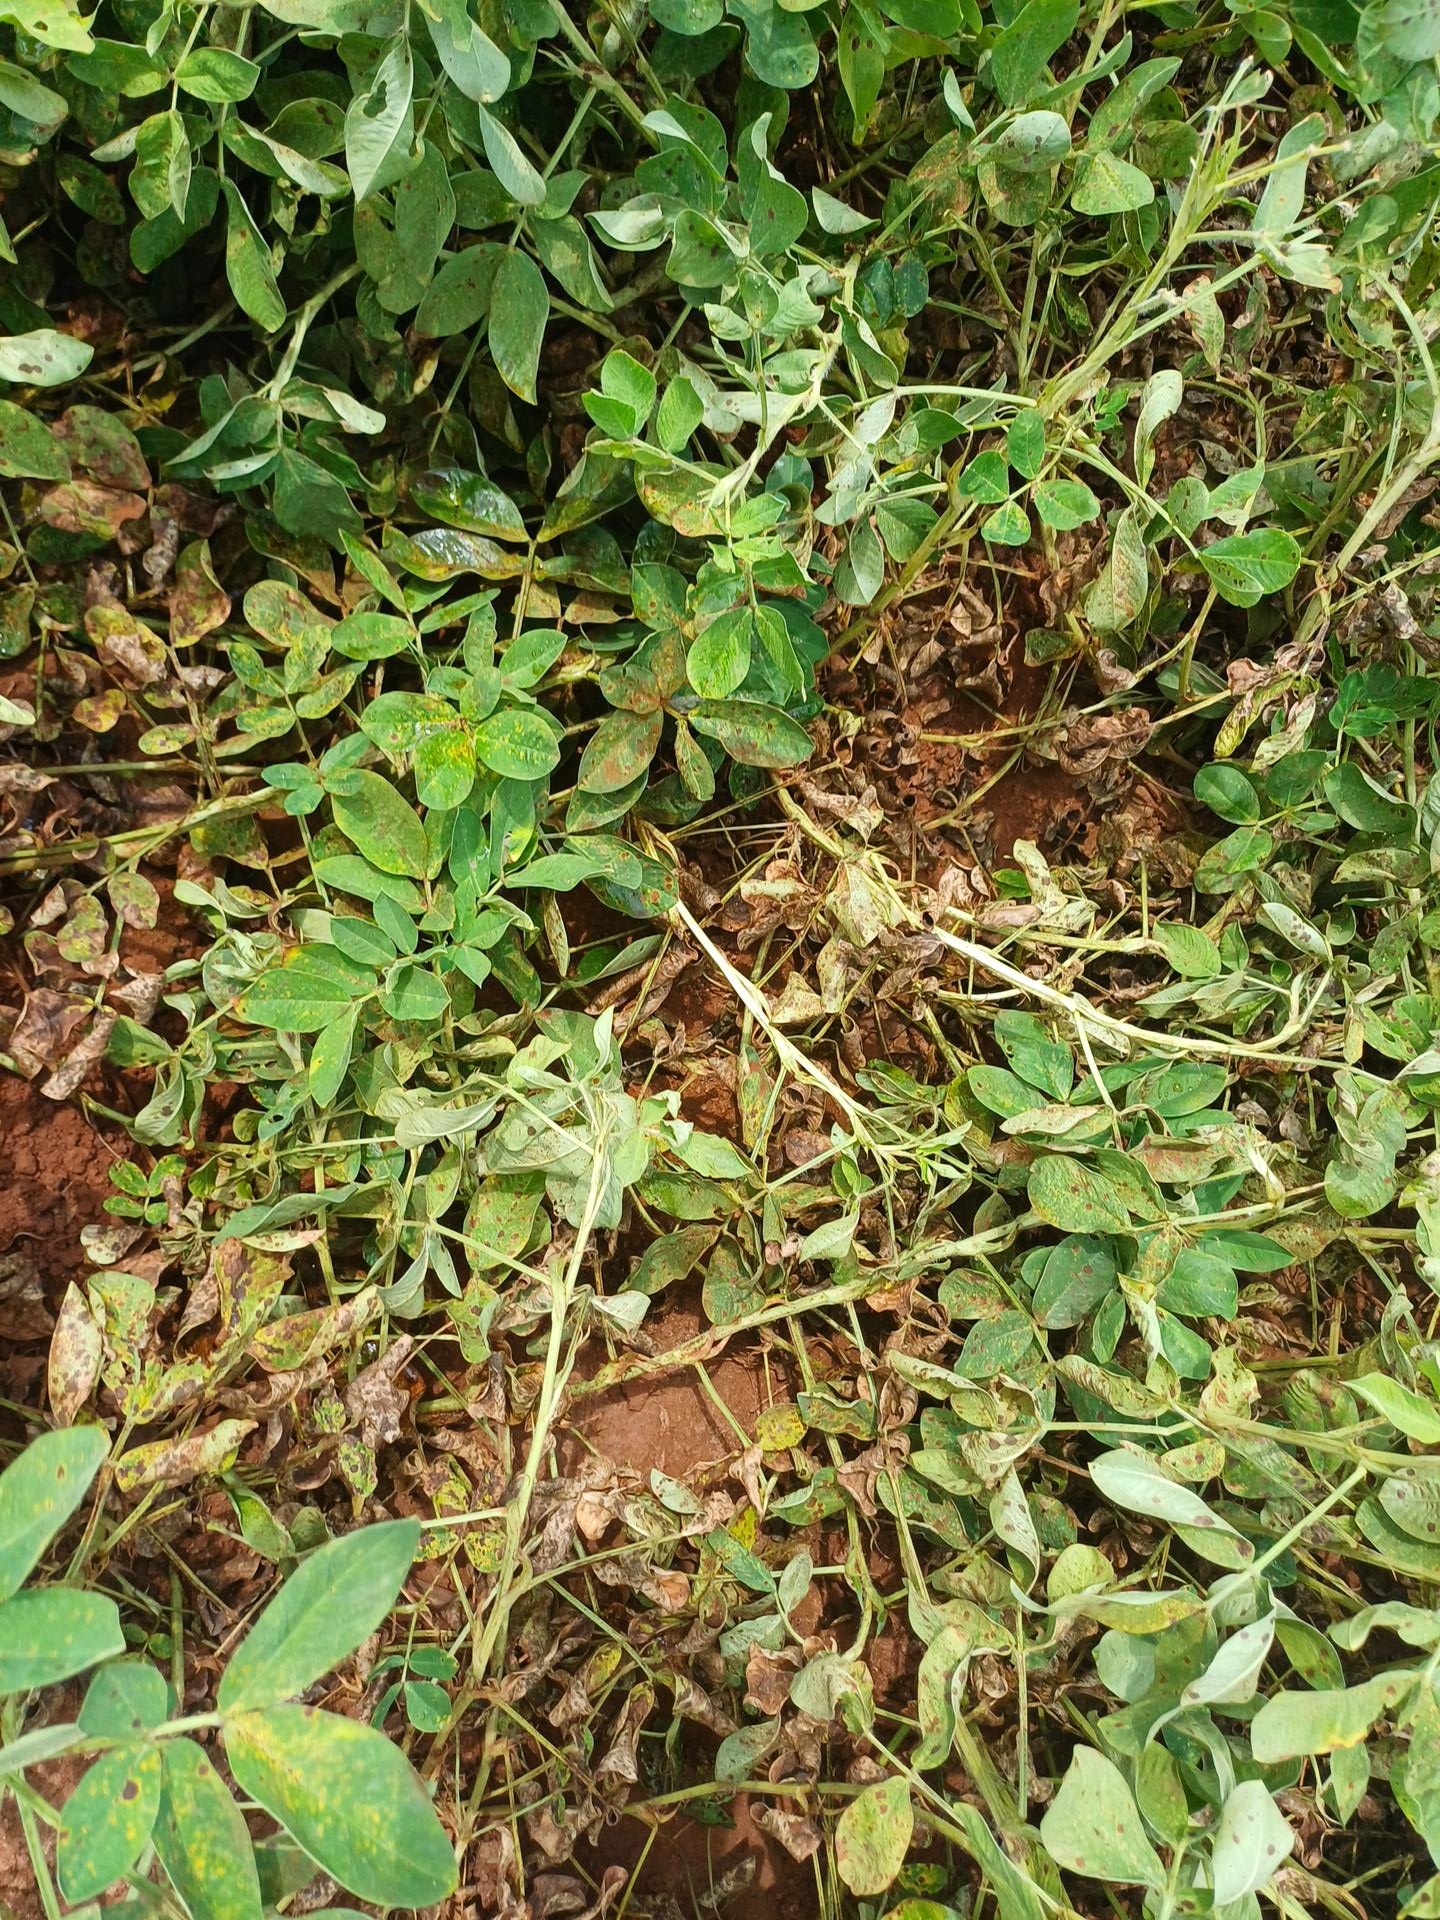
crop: groundnut
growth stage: pegging
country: Kenya
